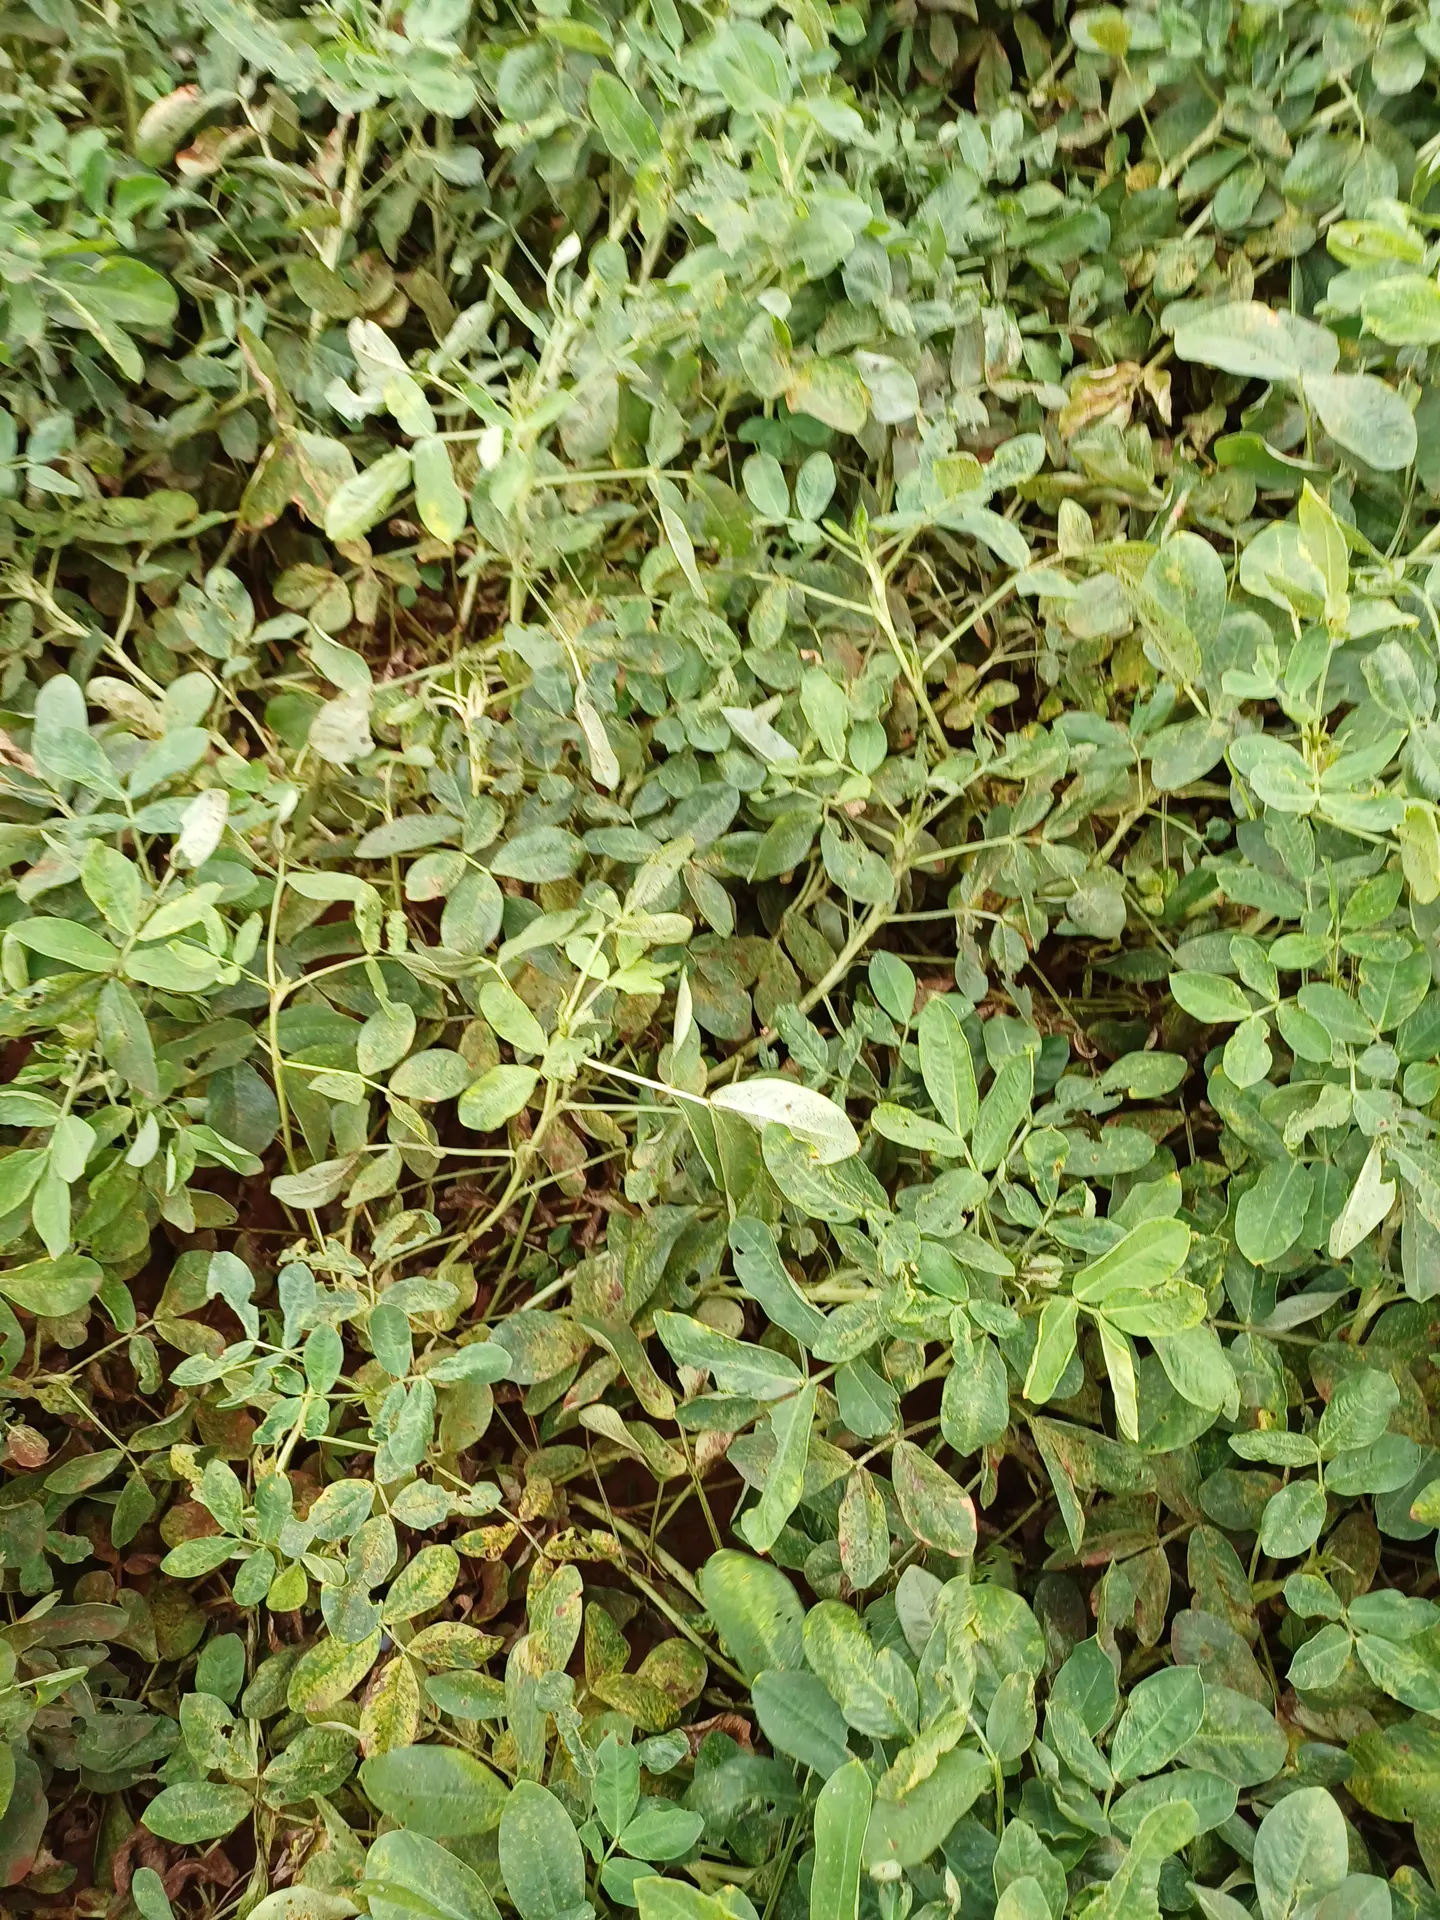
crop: groundnut
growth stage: pegging
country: Kenya
